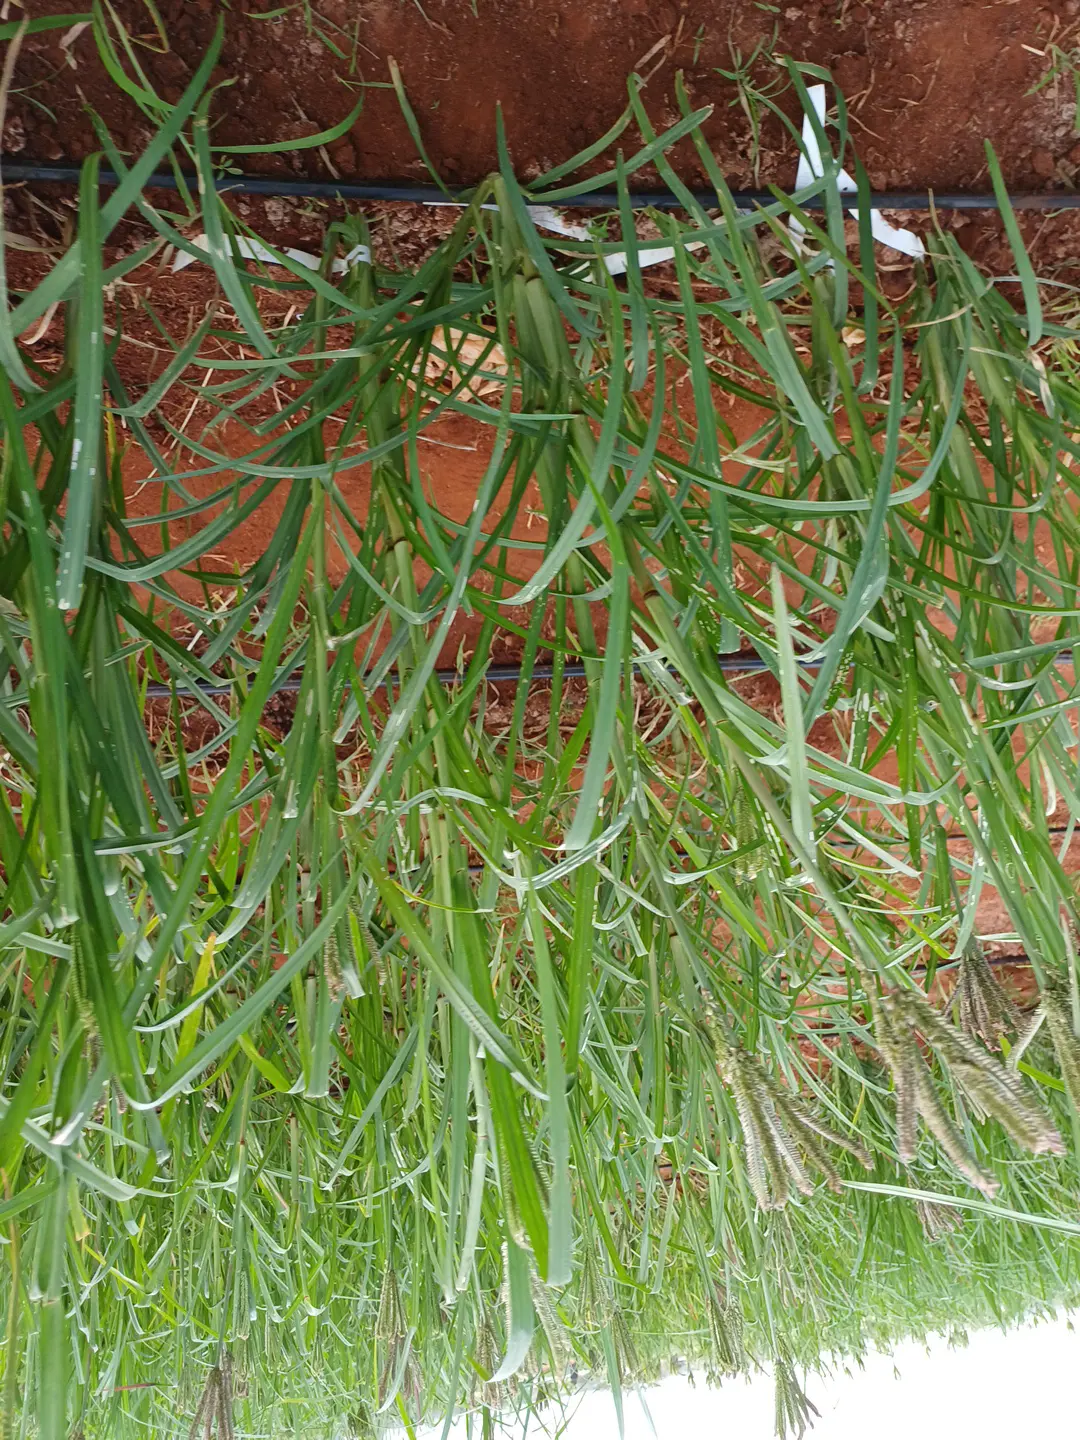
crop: finger millet
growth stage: flowering
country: Kenya
